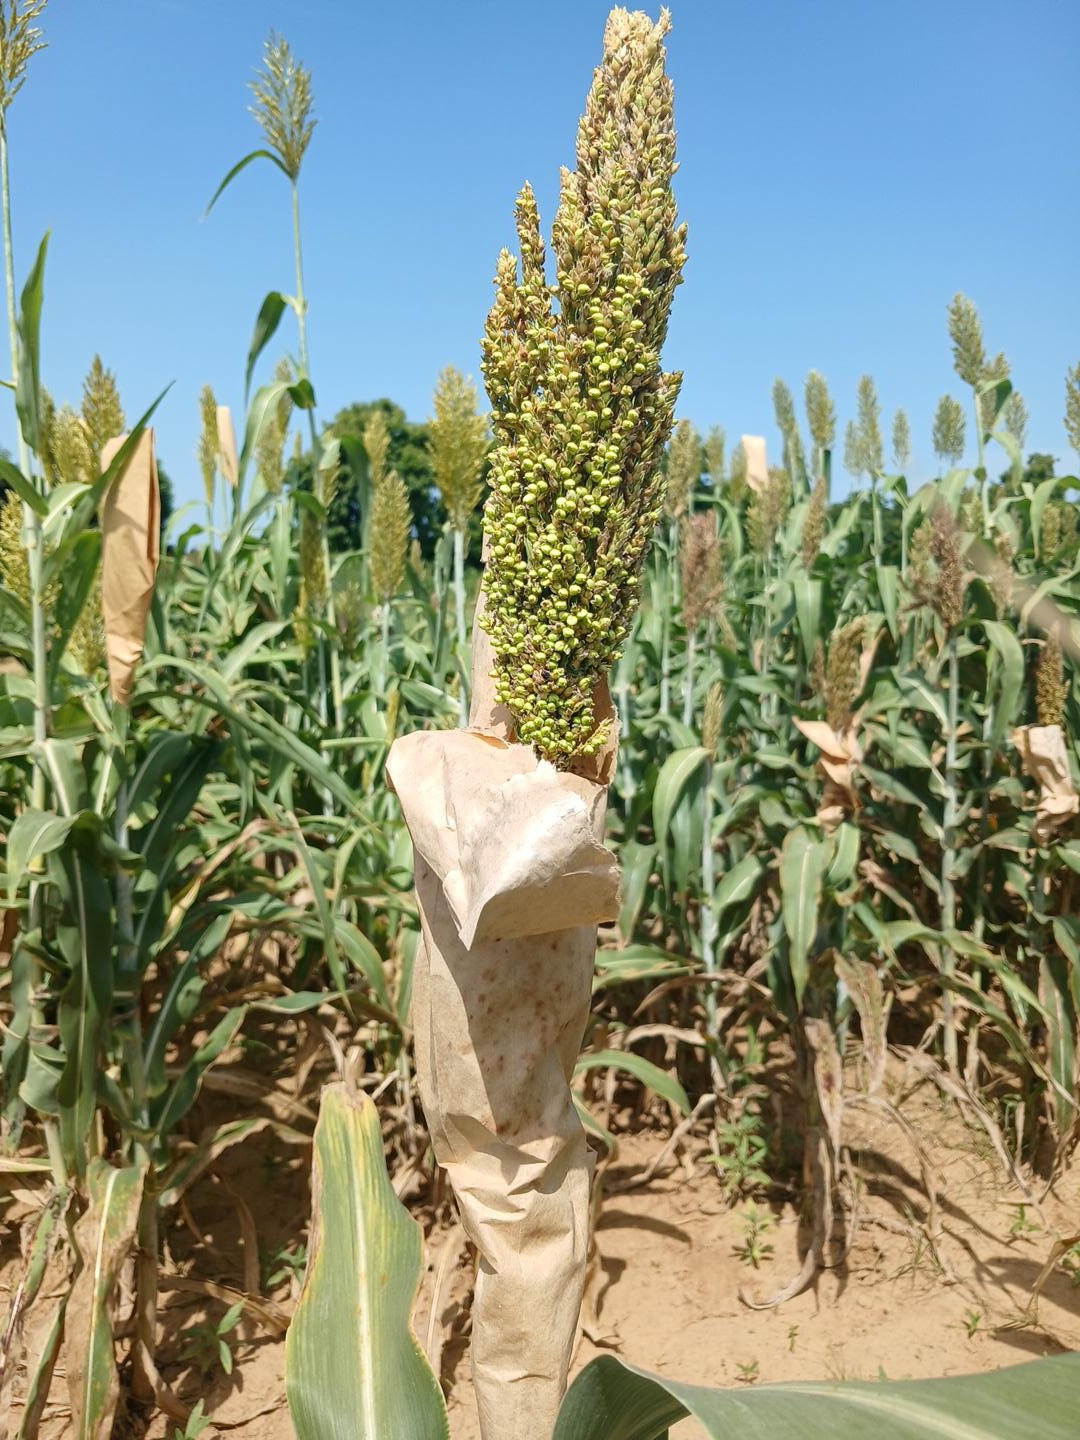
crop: sorghum
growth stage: filling grain
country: Senegal
